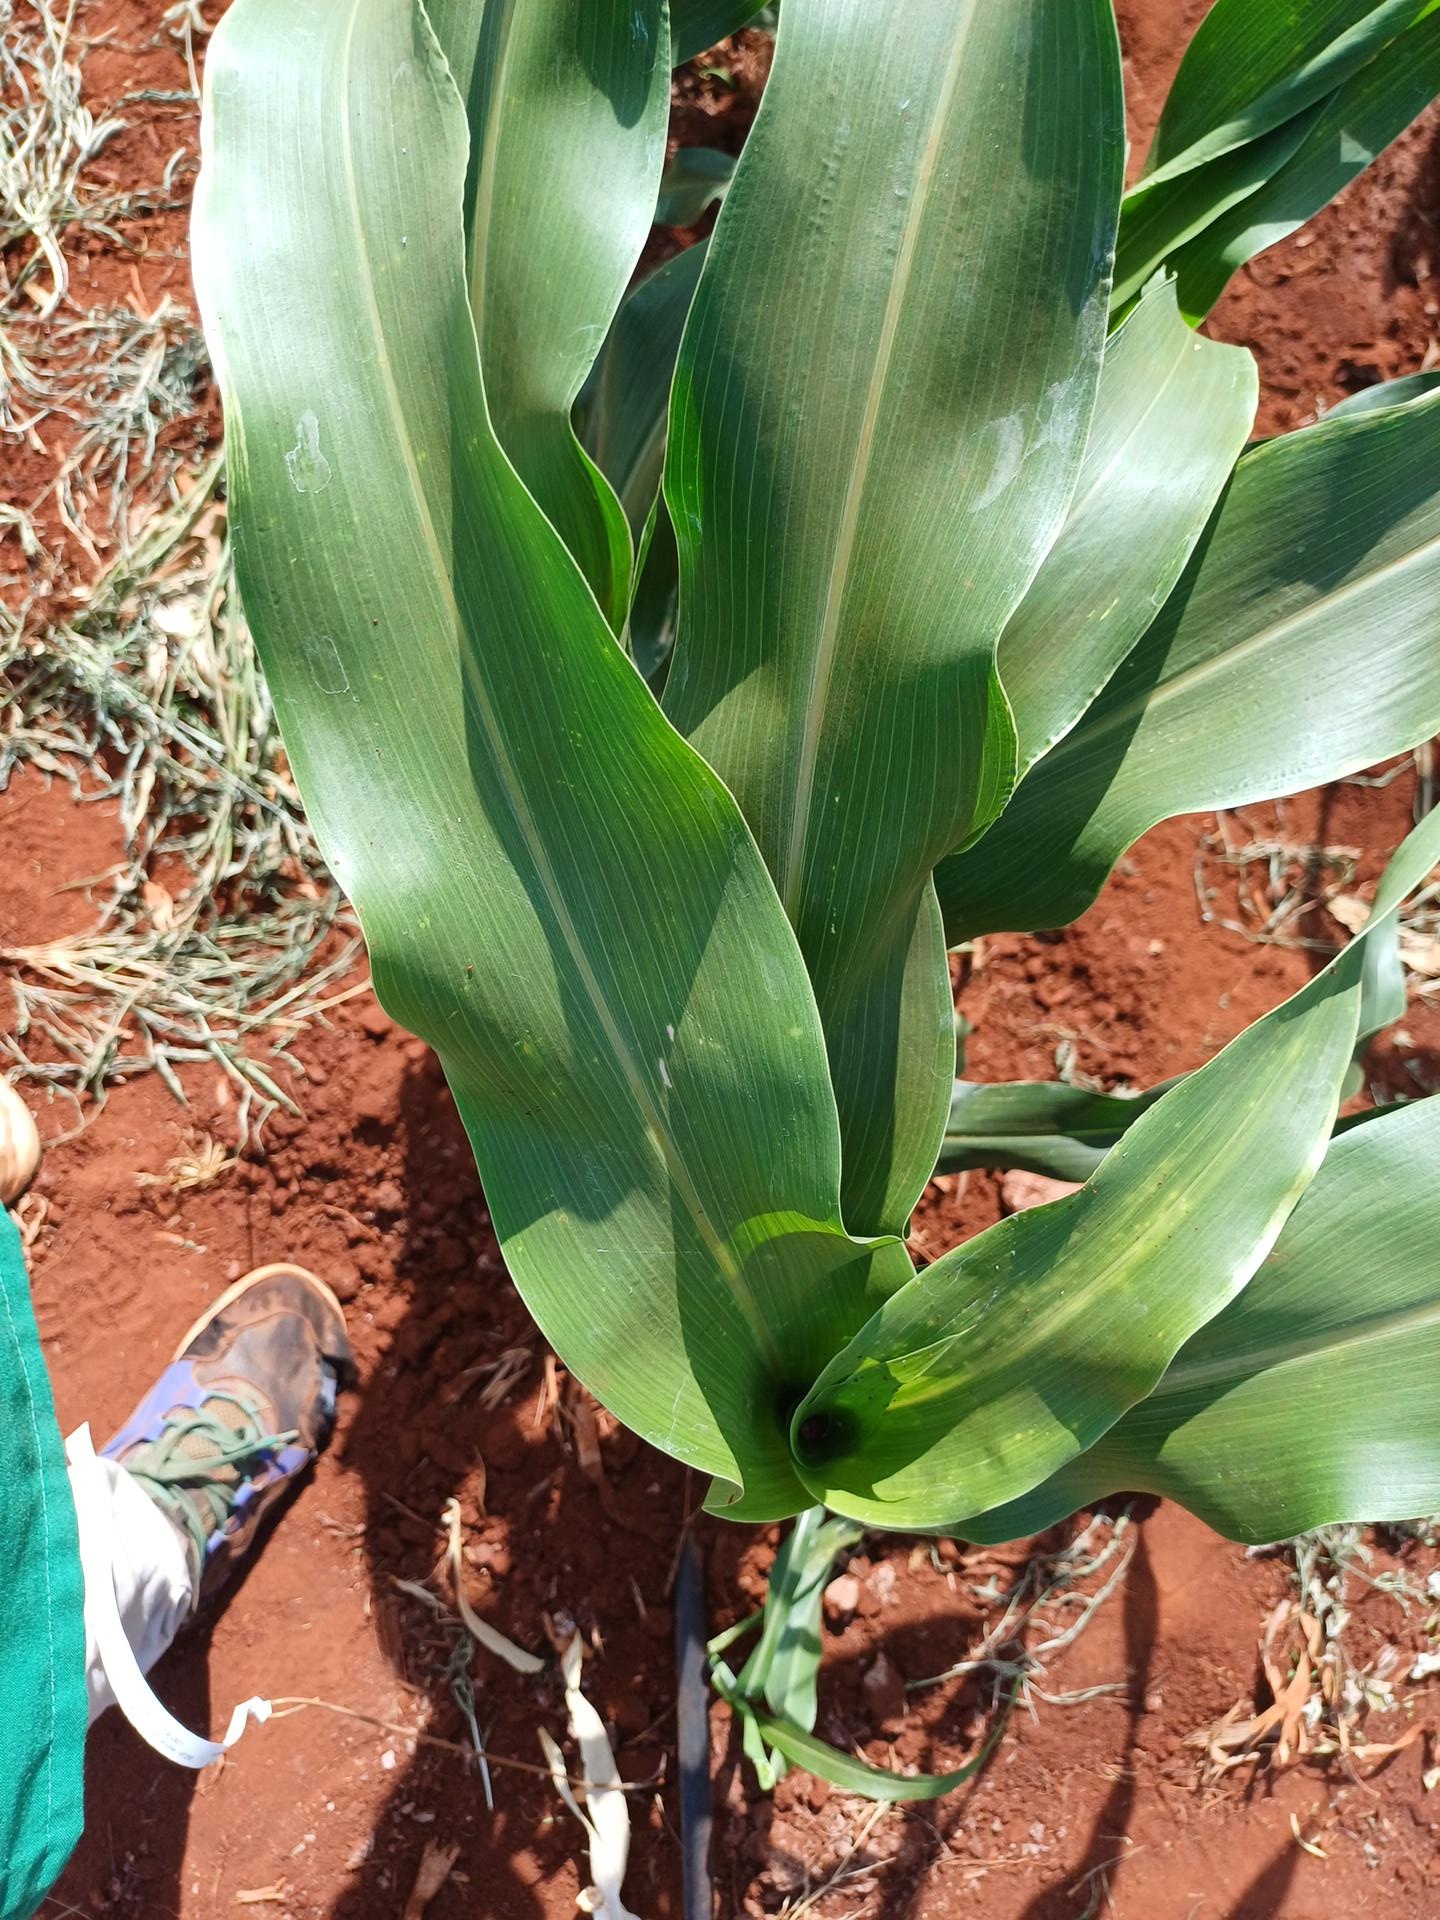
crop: sorghum
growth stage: vegetative
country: Kenya
